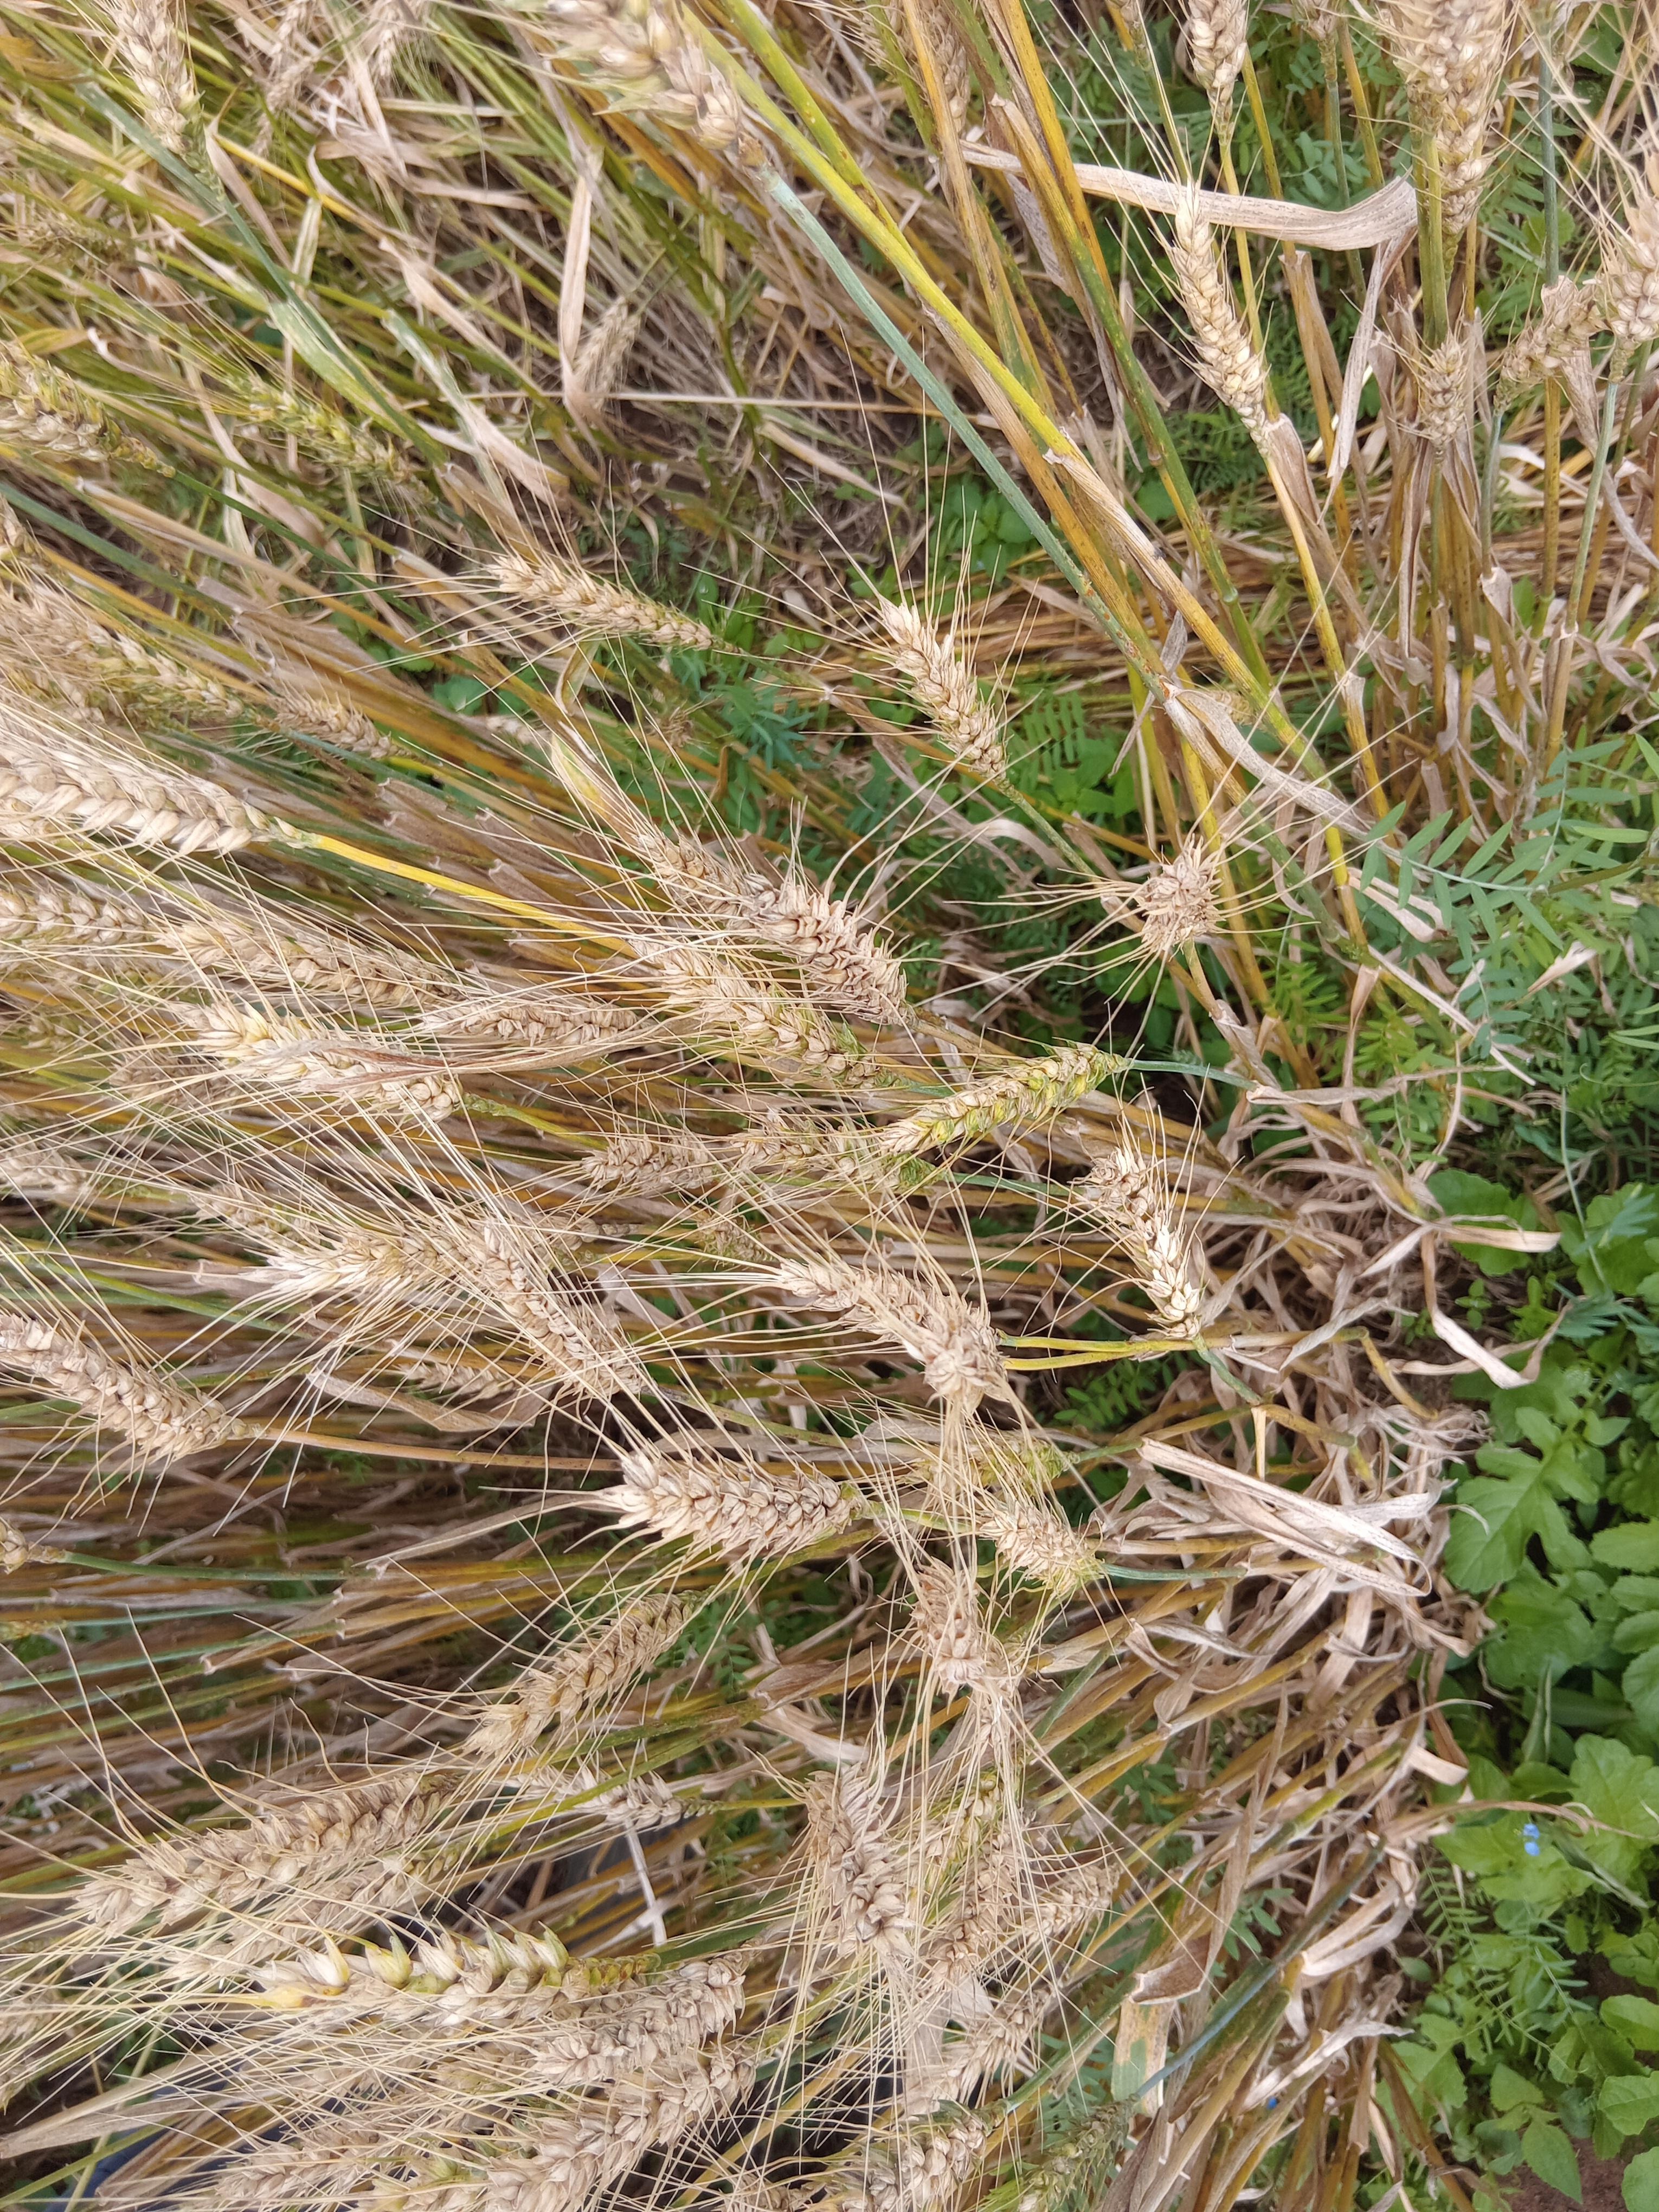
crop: wheat
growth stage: maturity
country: Kenya
